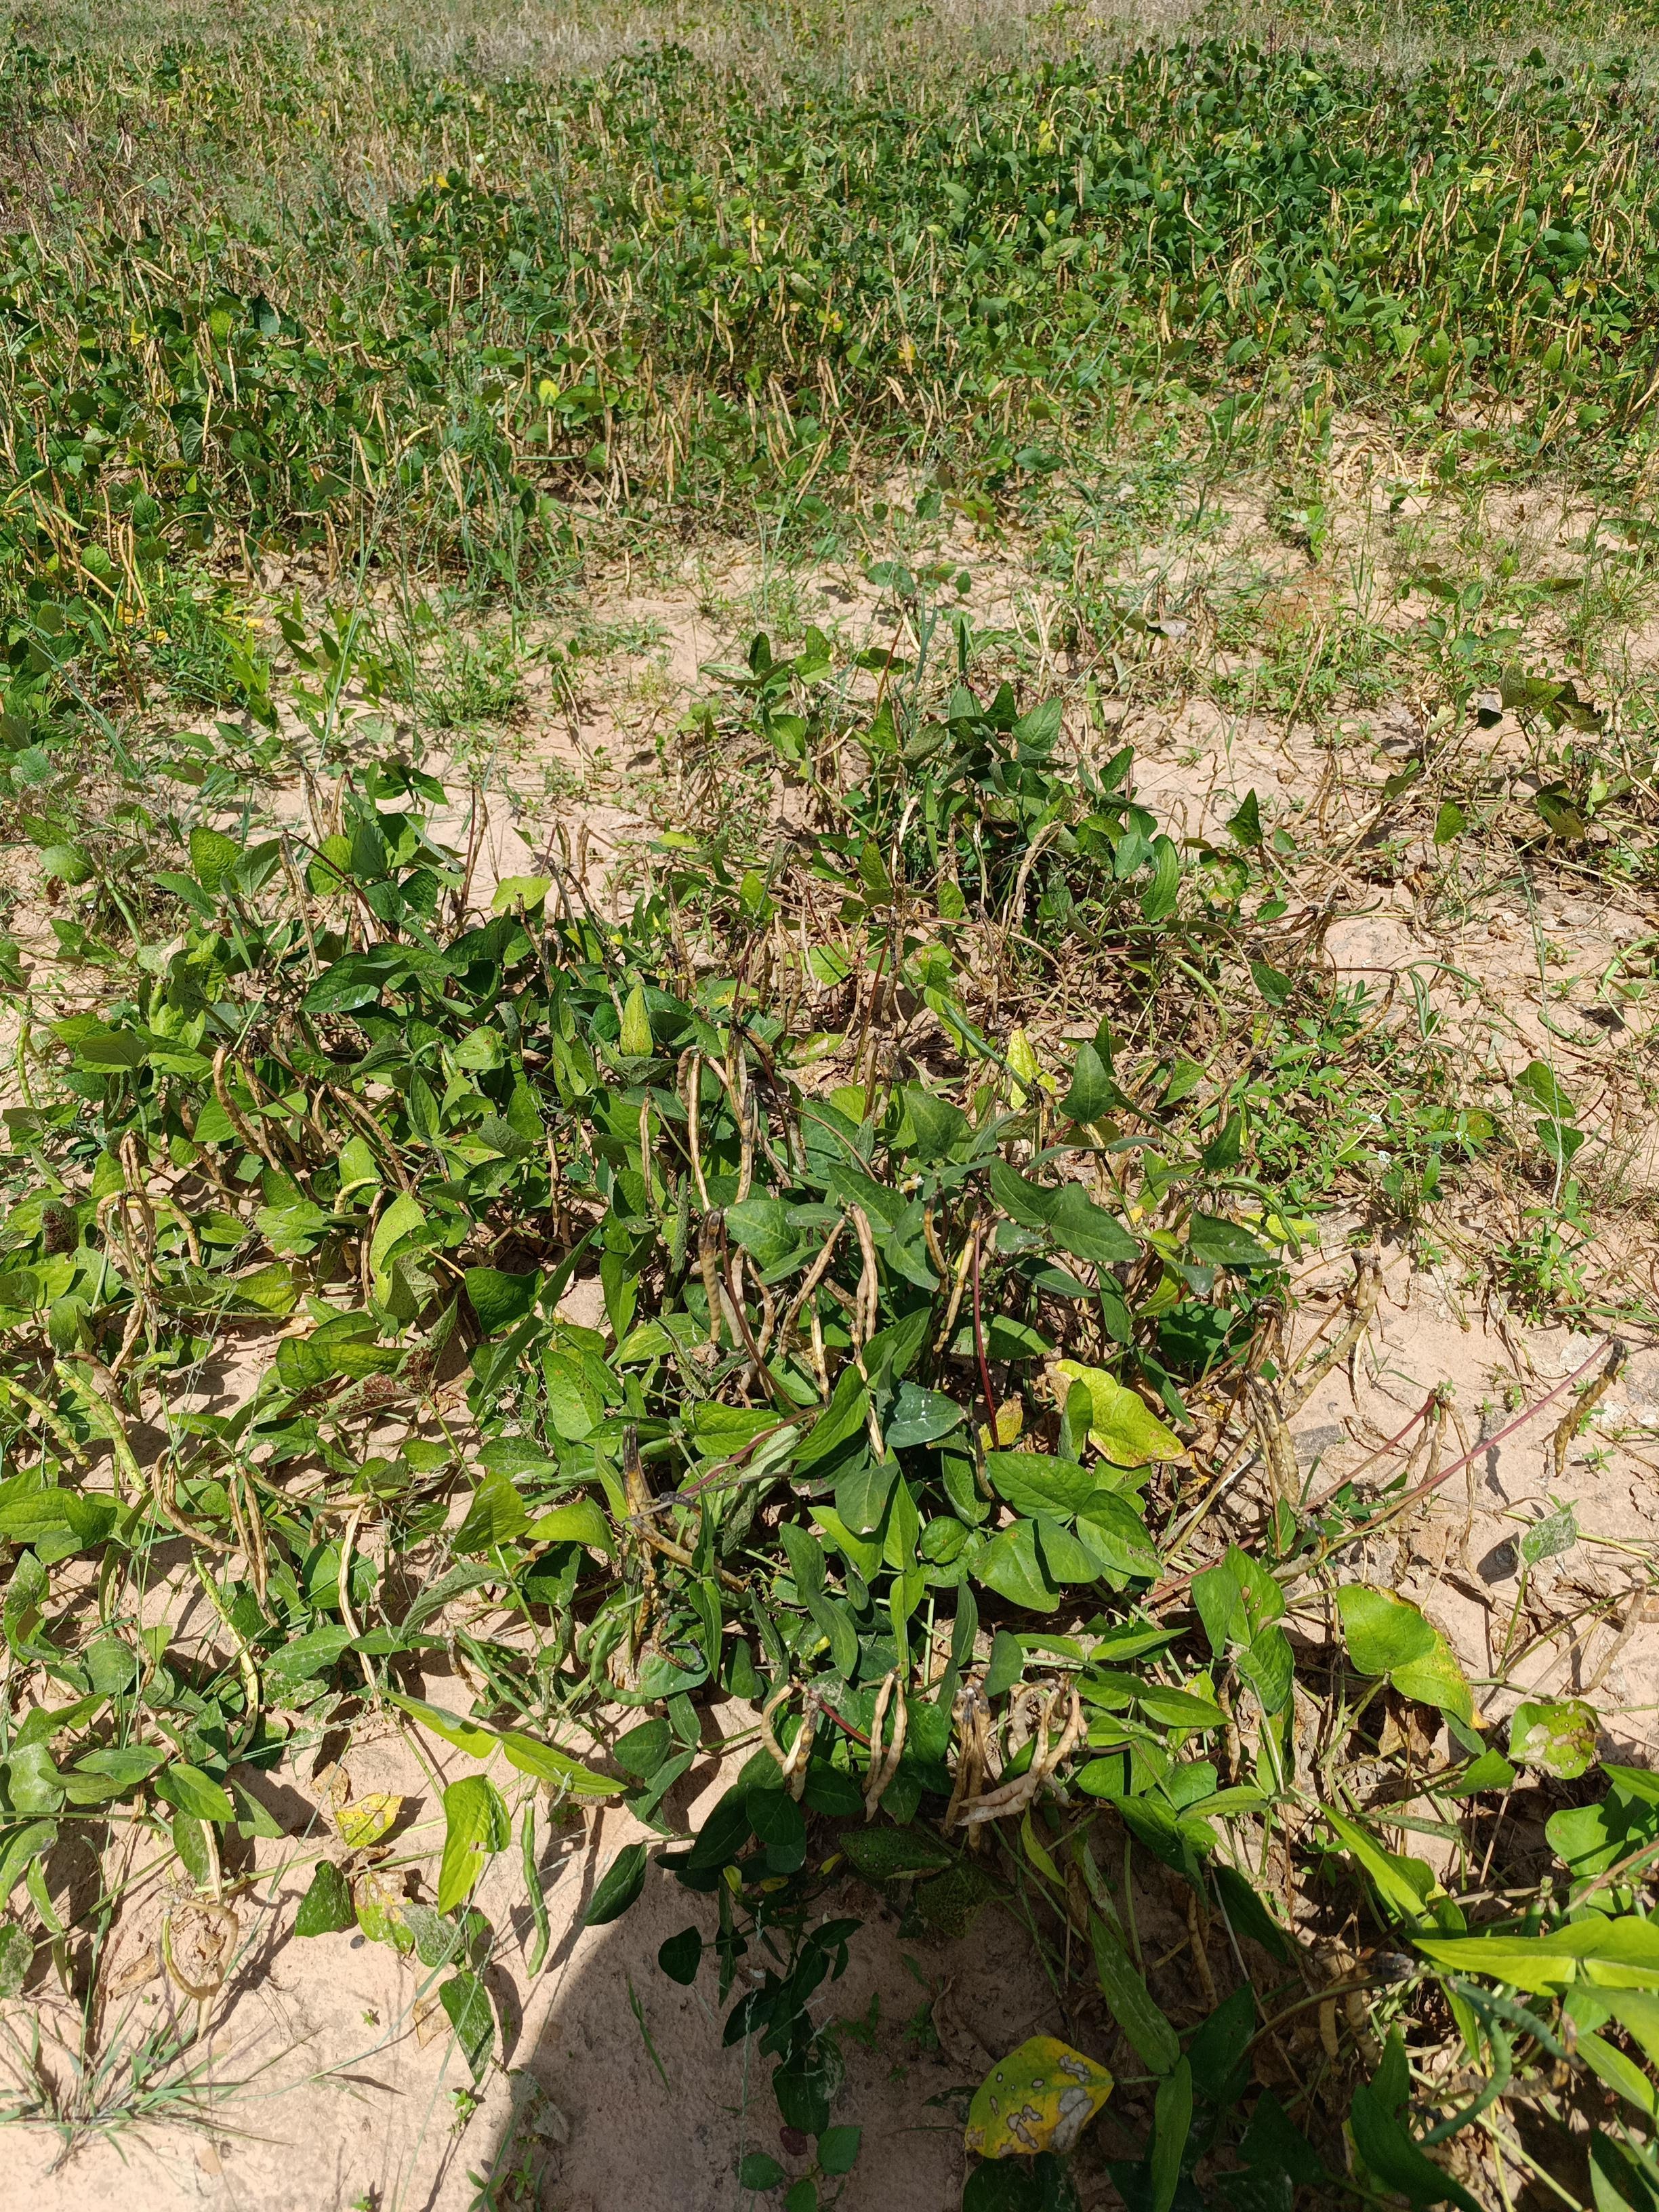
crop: cowpea
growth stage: maturity
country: Nigeria
